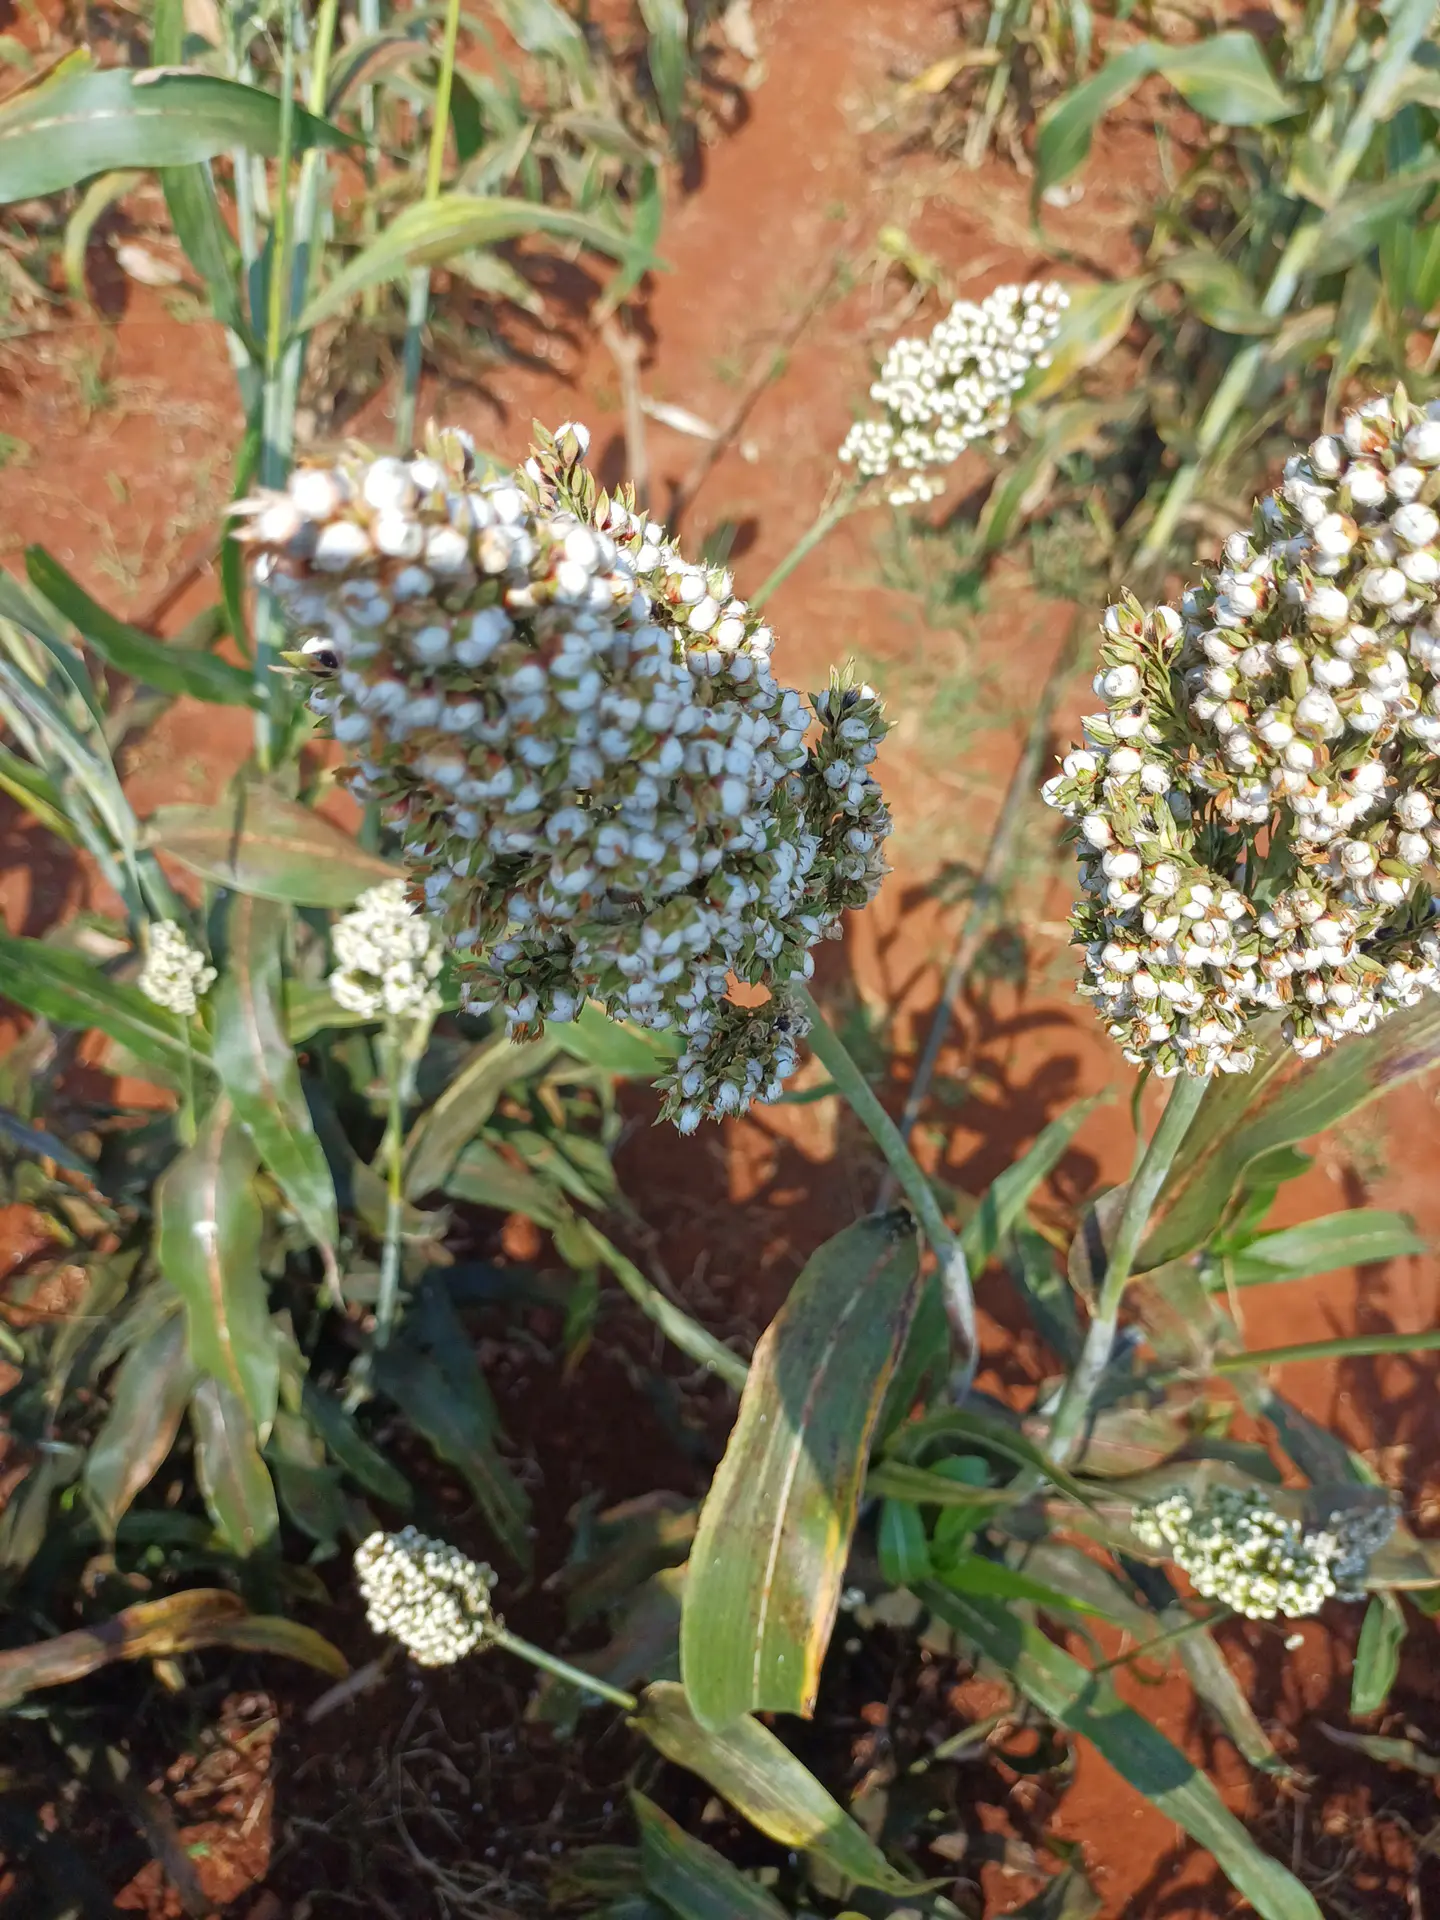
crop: sorghum
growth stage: maturity
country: Kenya
